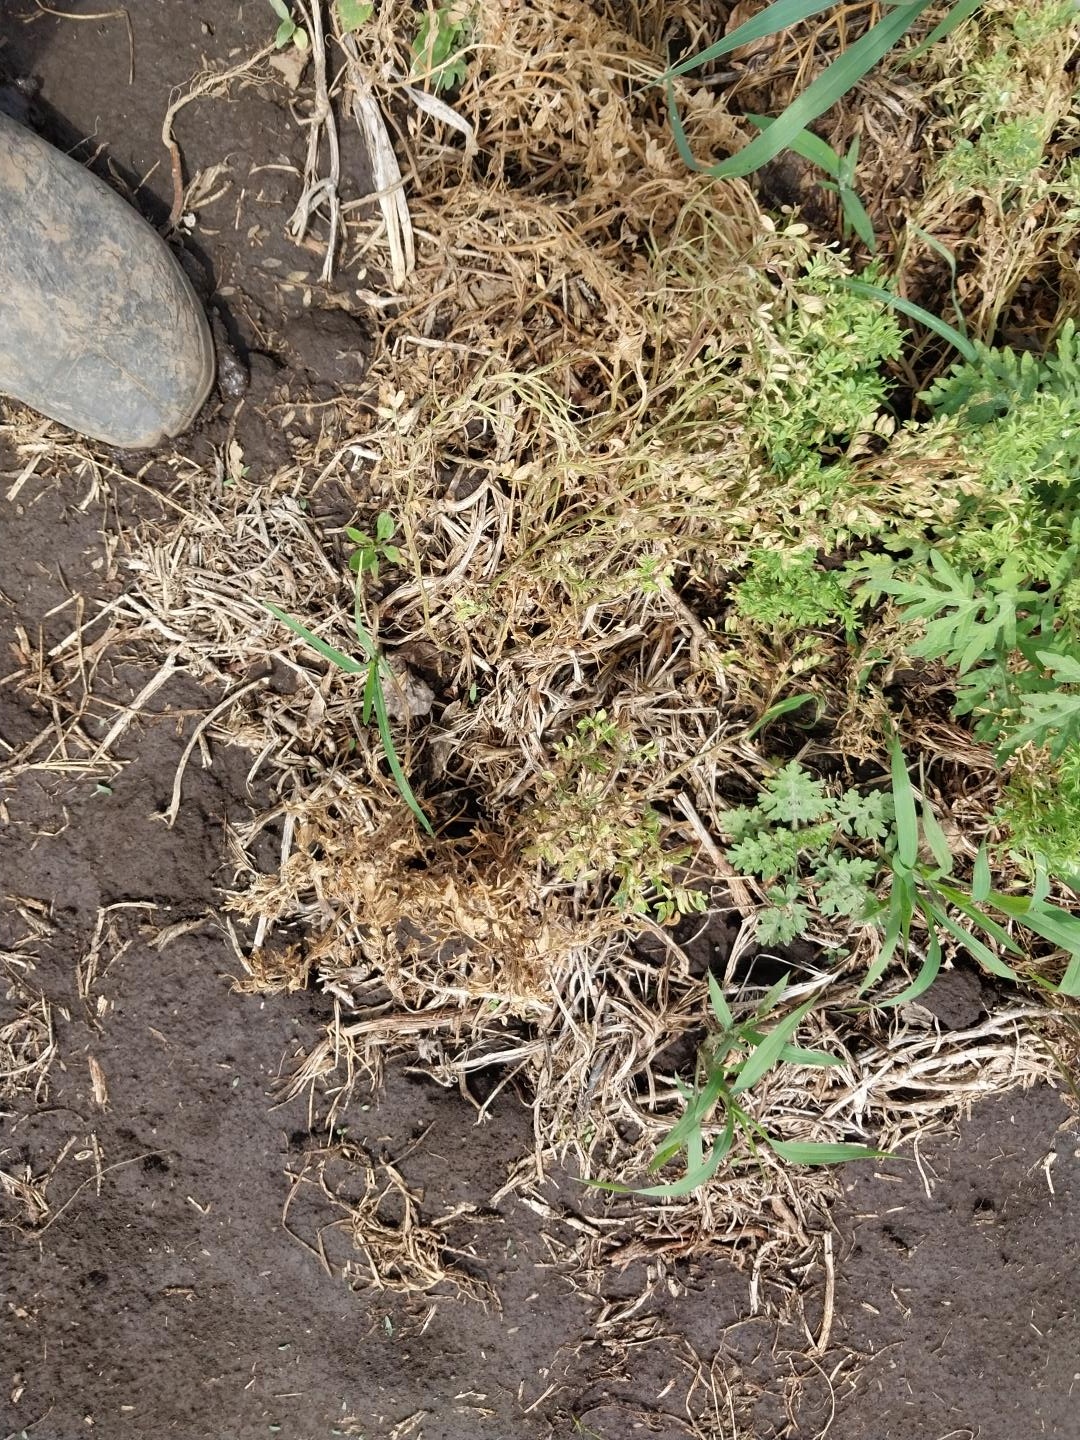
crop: lentil
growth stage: development pod
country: Tanzania
